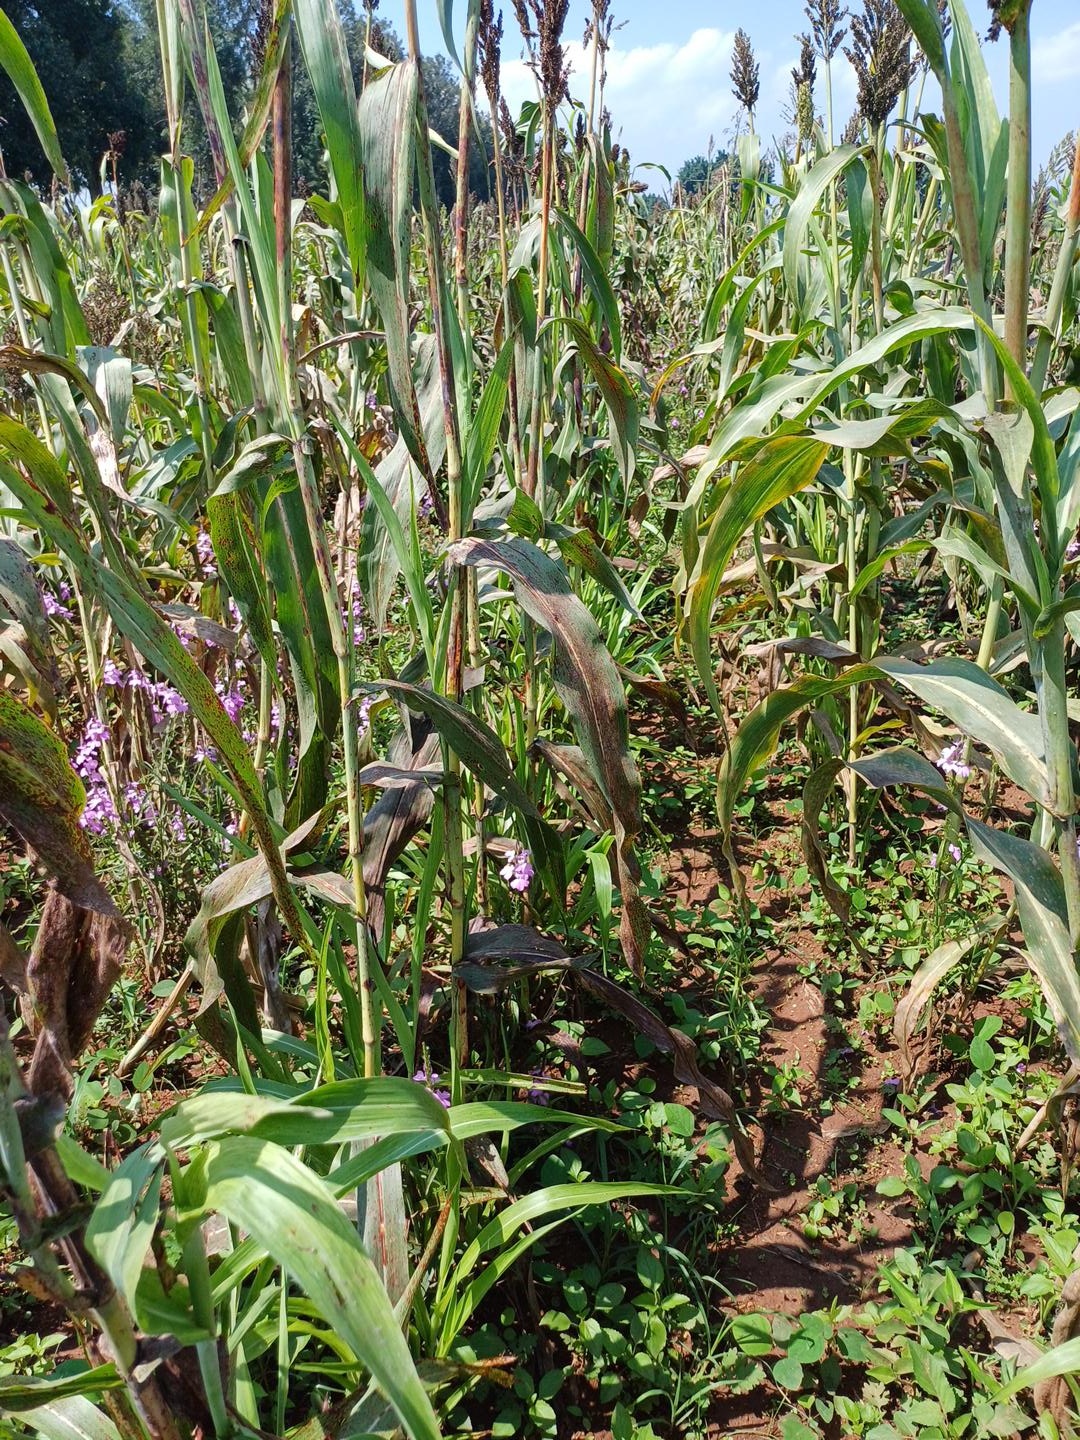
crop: sorghum
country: Kenya
